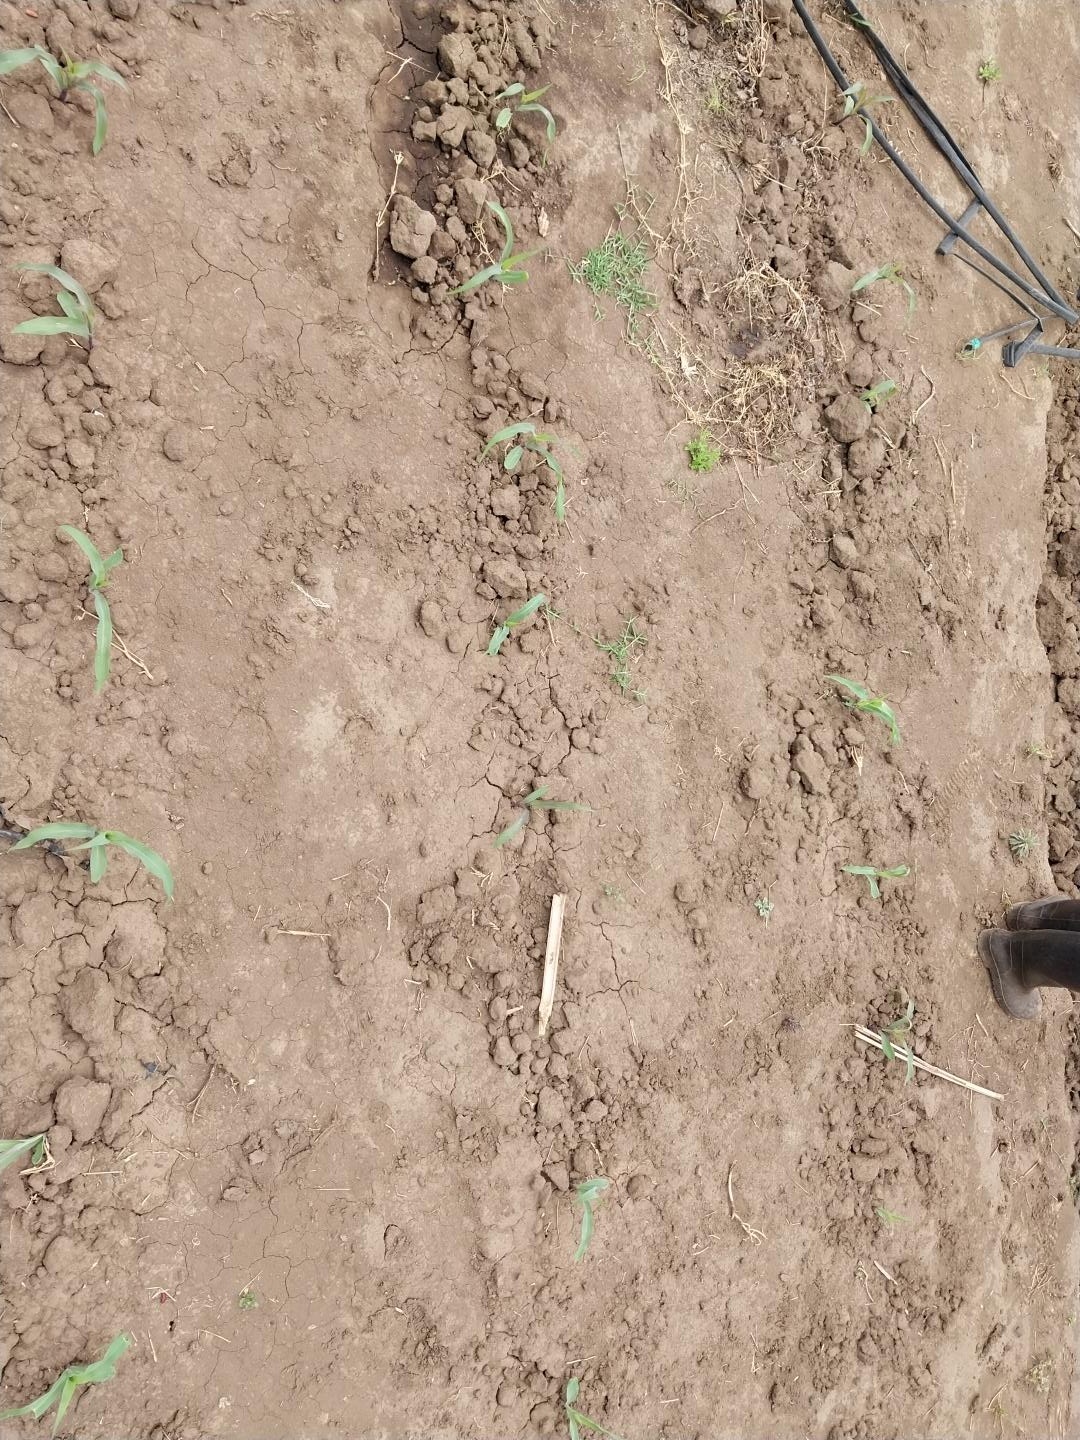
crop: maize
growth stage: emergence
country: Tanzania
